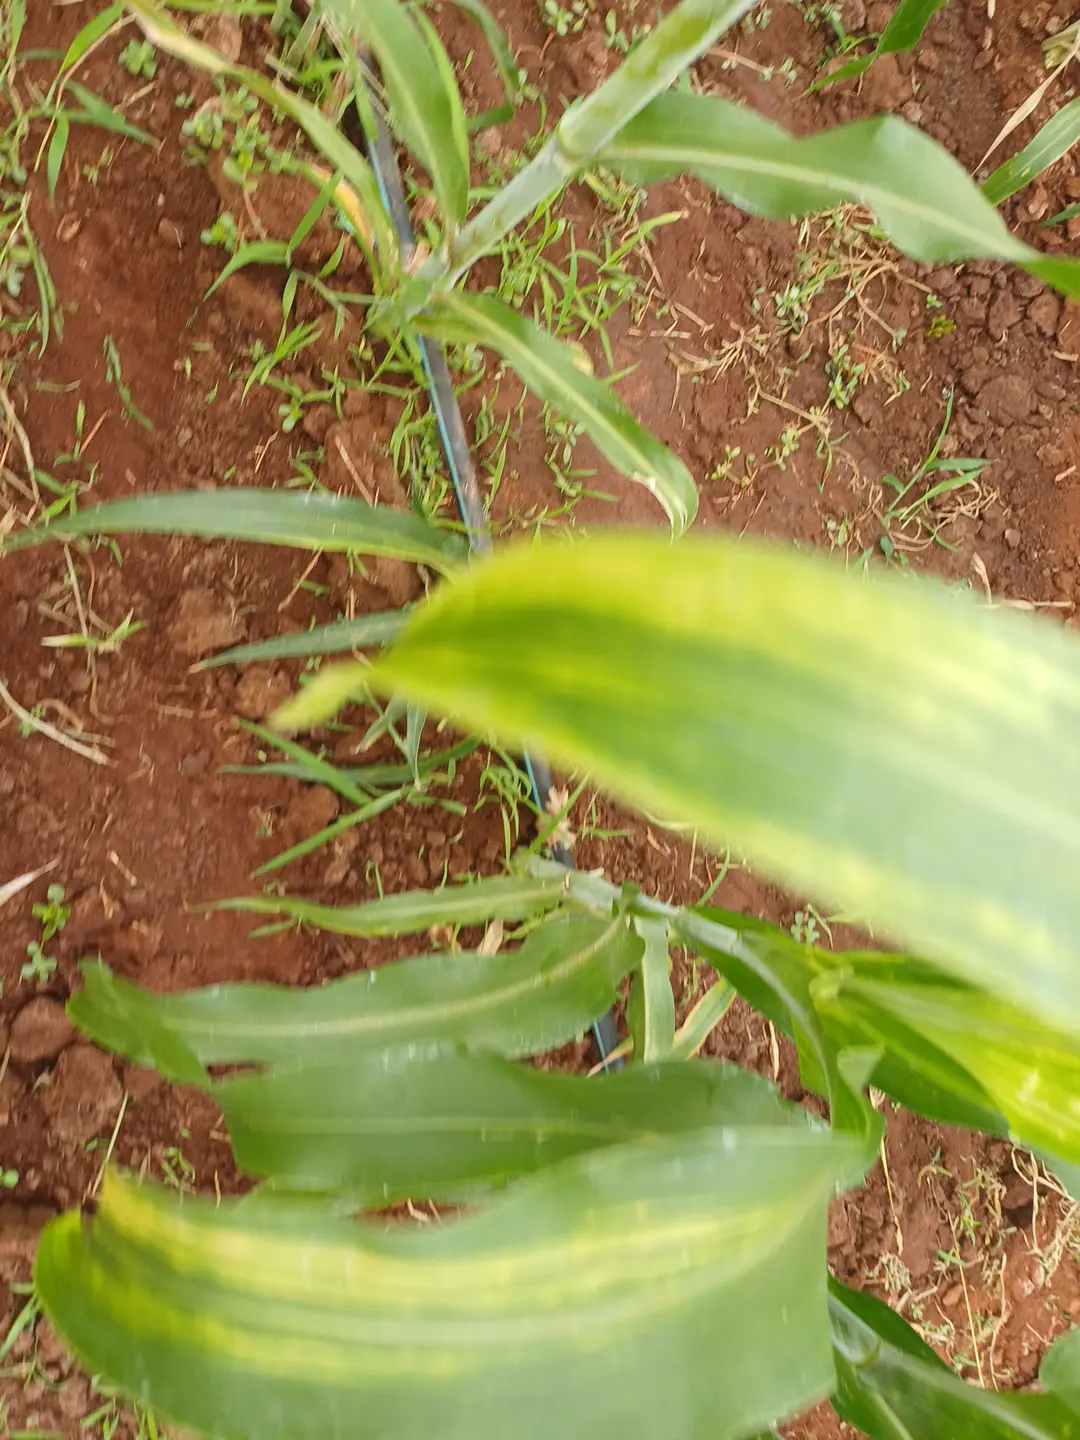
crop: sorghum
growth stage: heading tuber
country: Kenya
